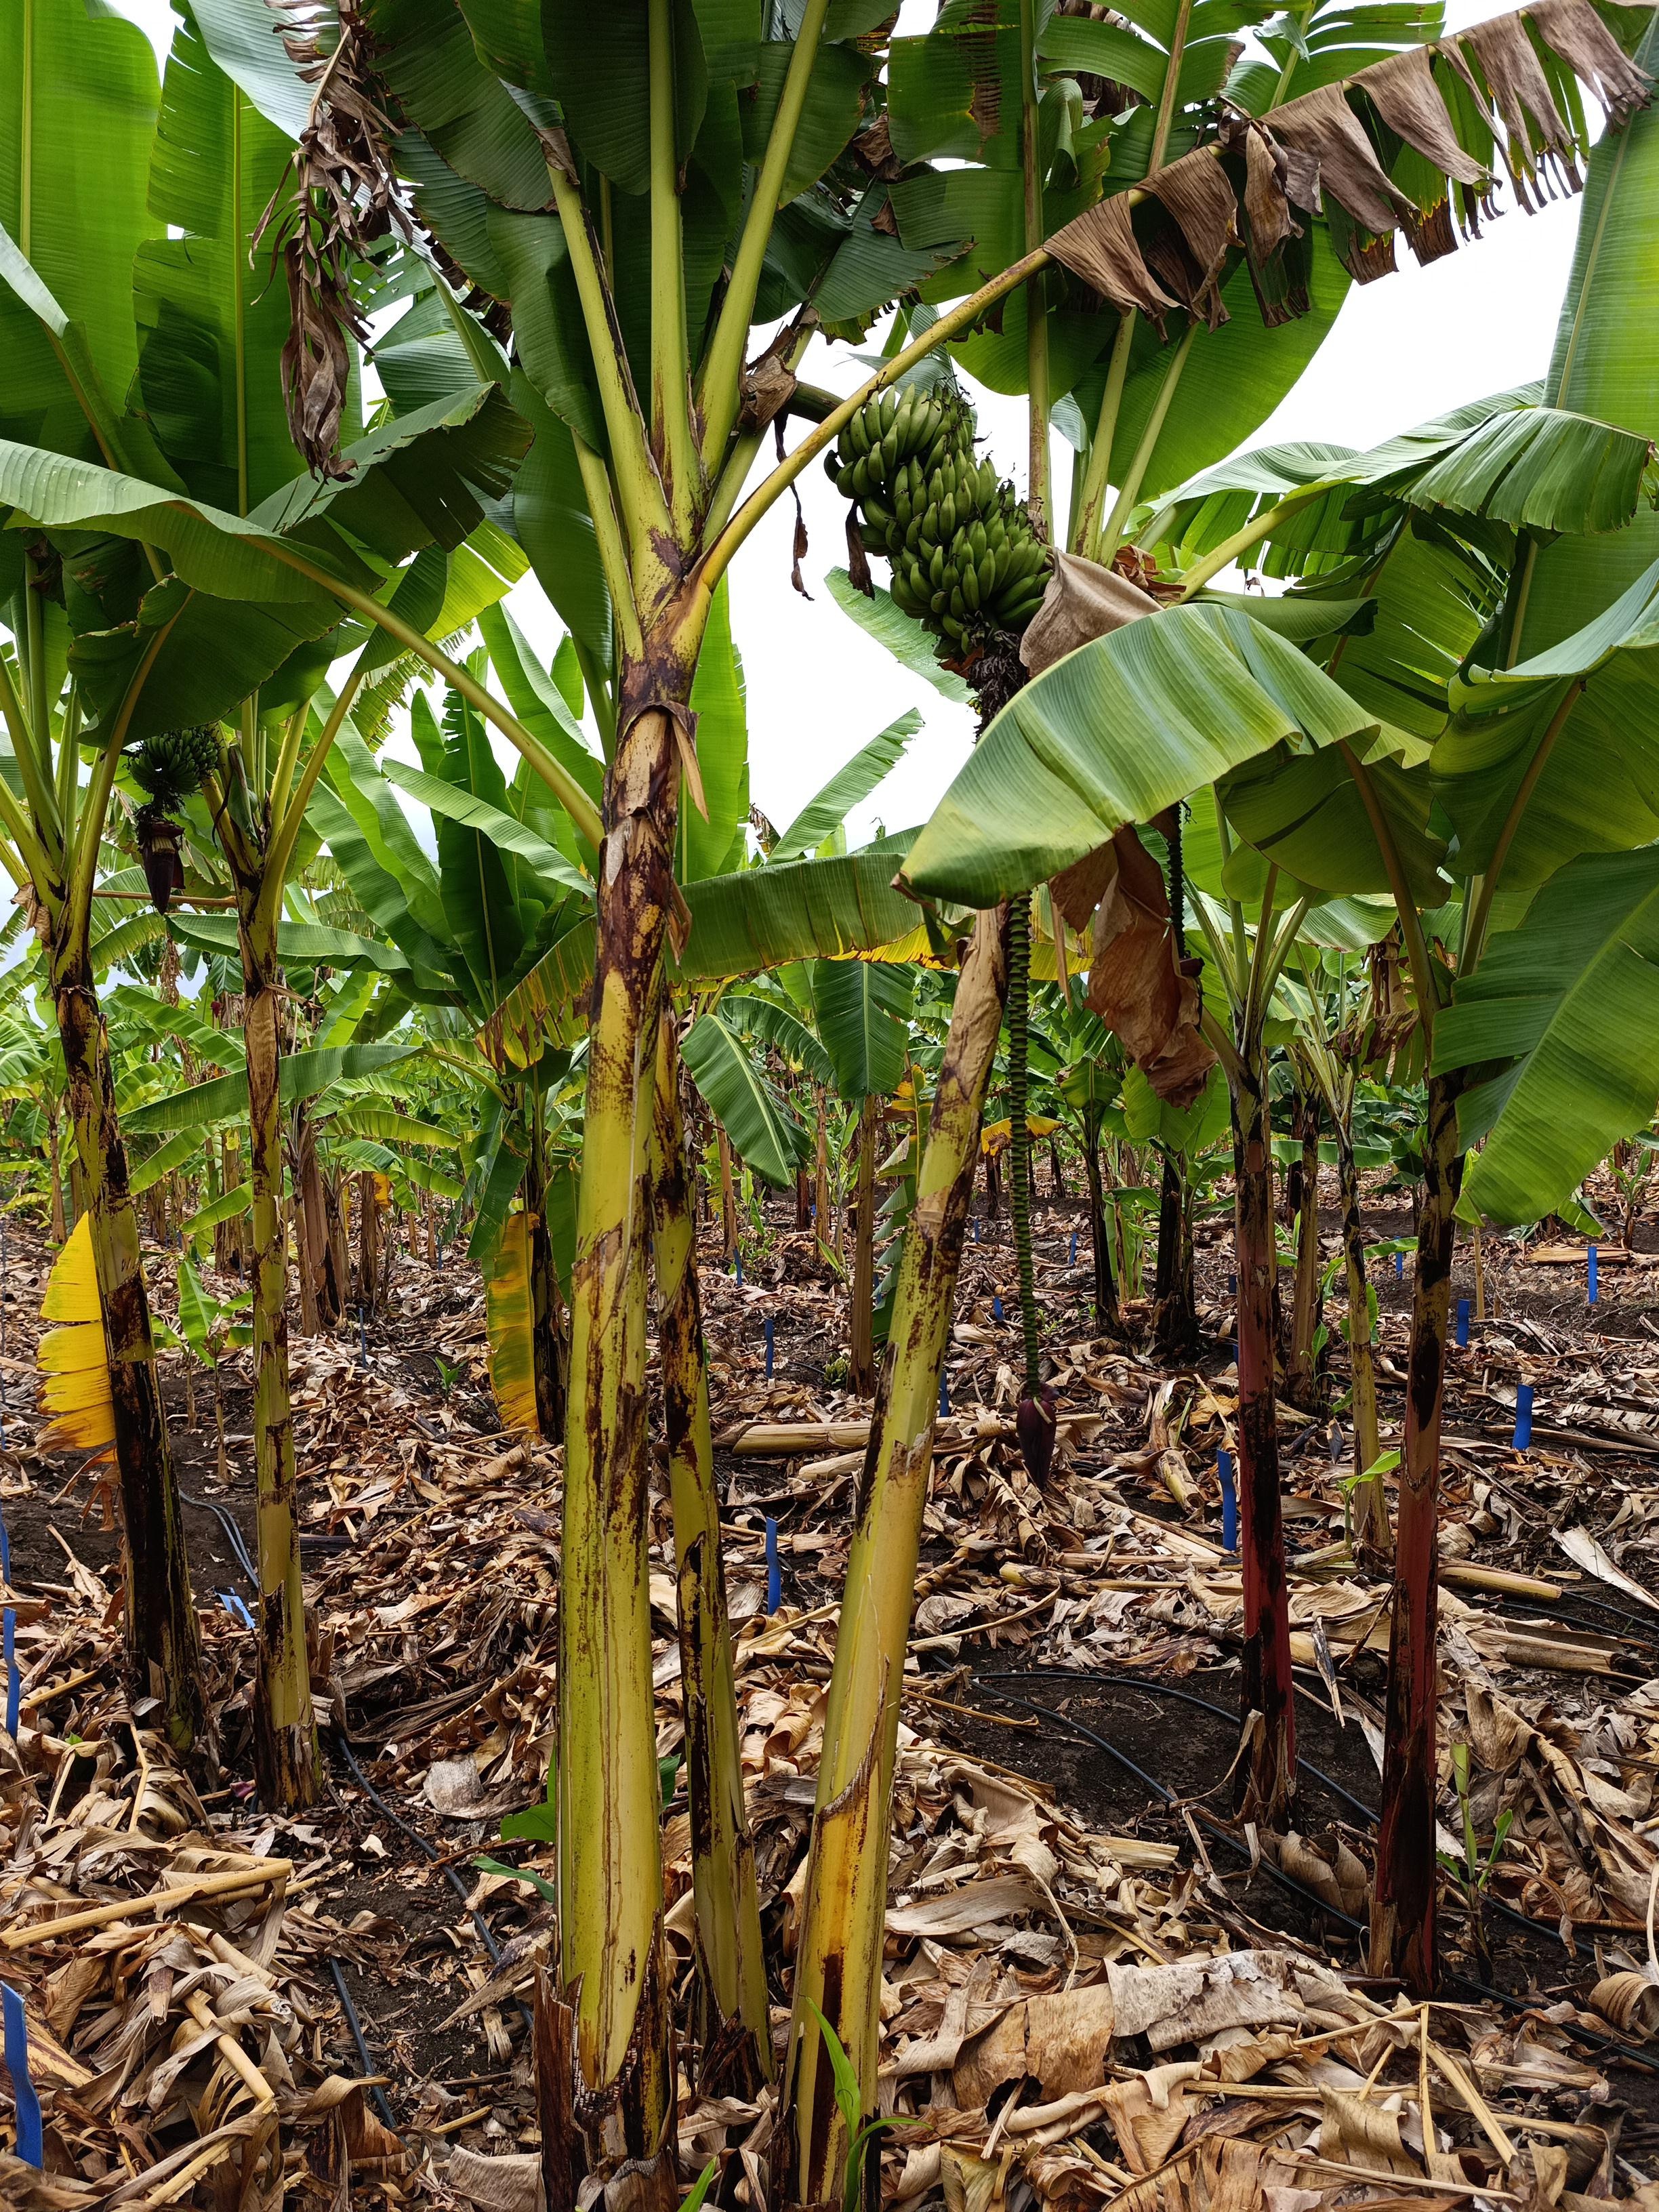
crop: banana
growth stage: development fruit
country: Tanzania
